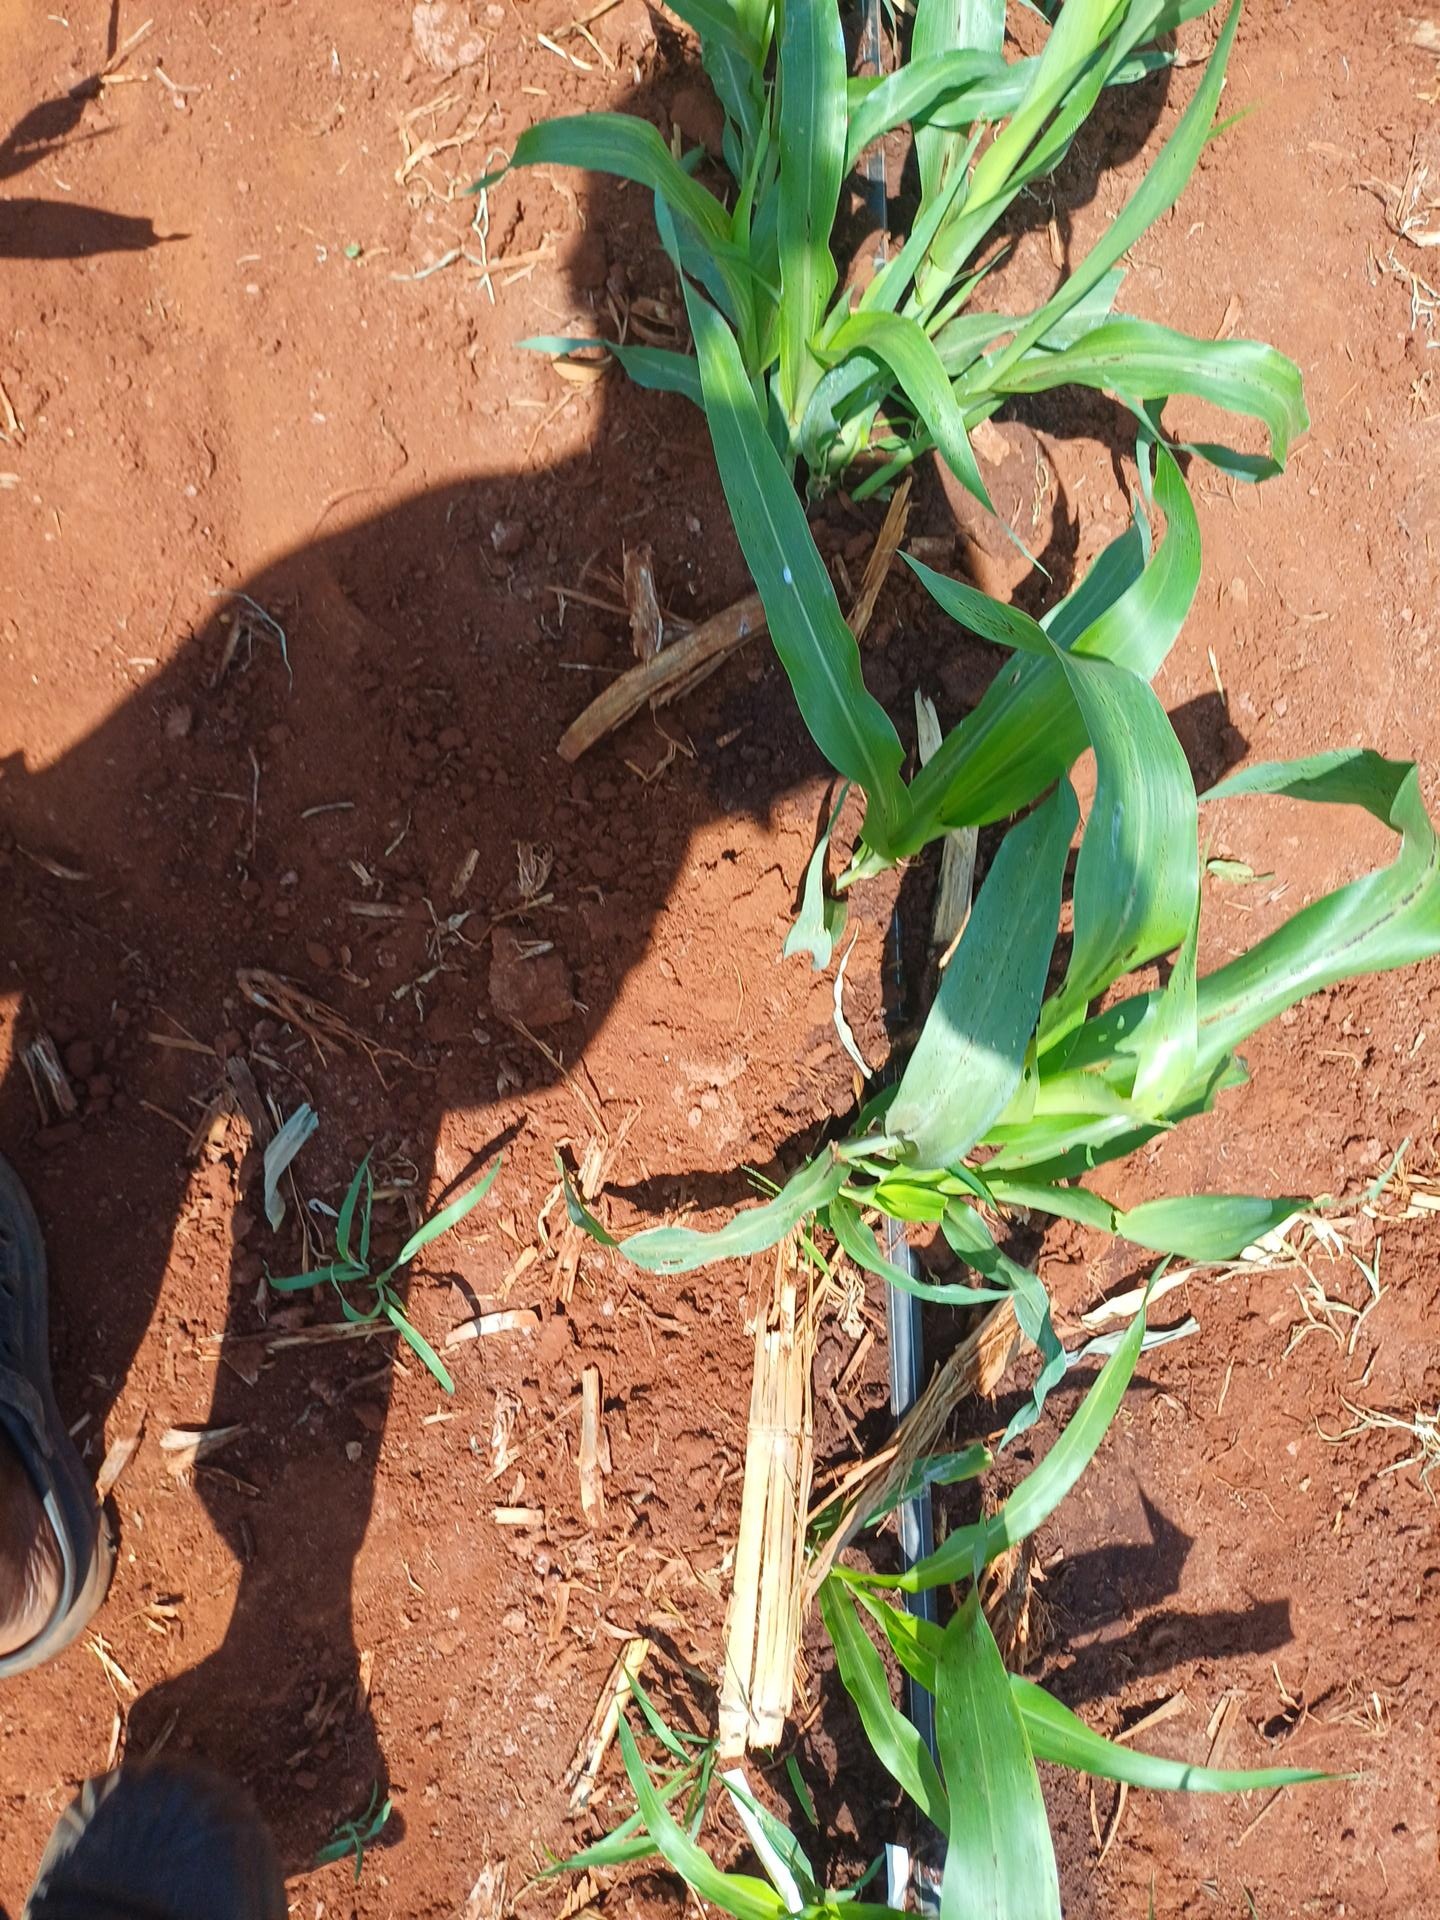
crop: sorghum
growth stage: vegetative
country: Kenya
